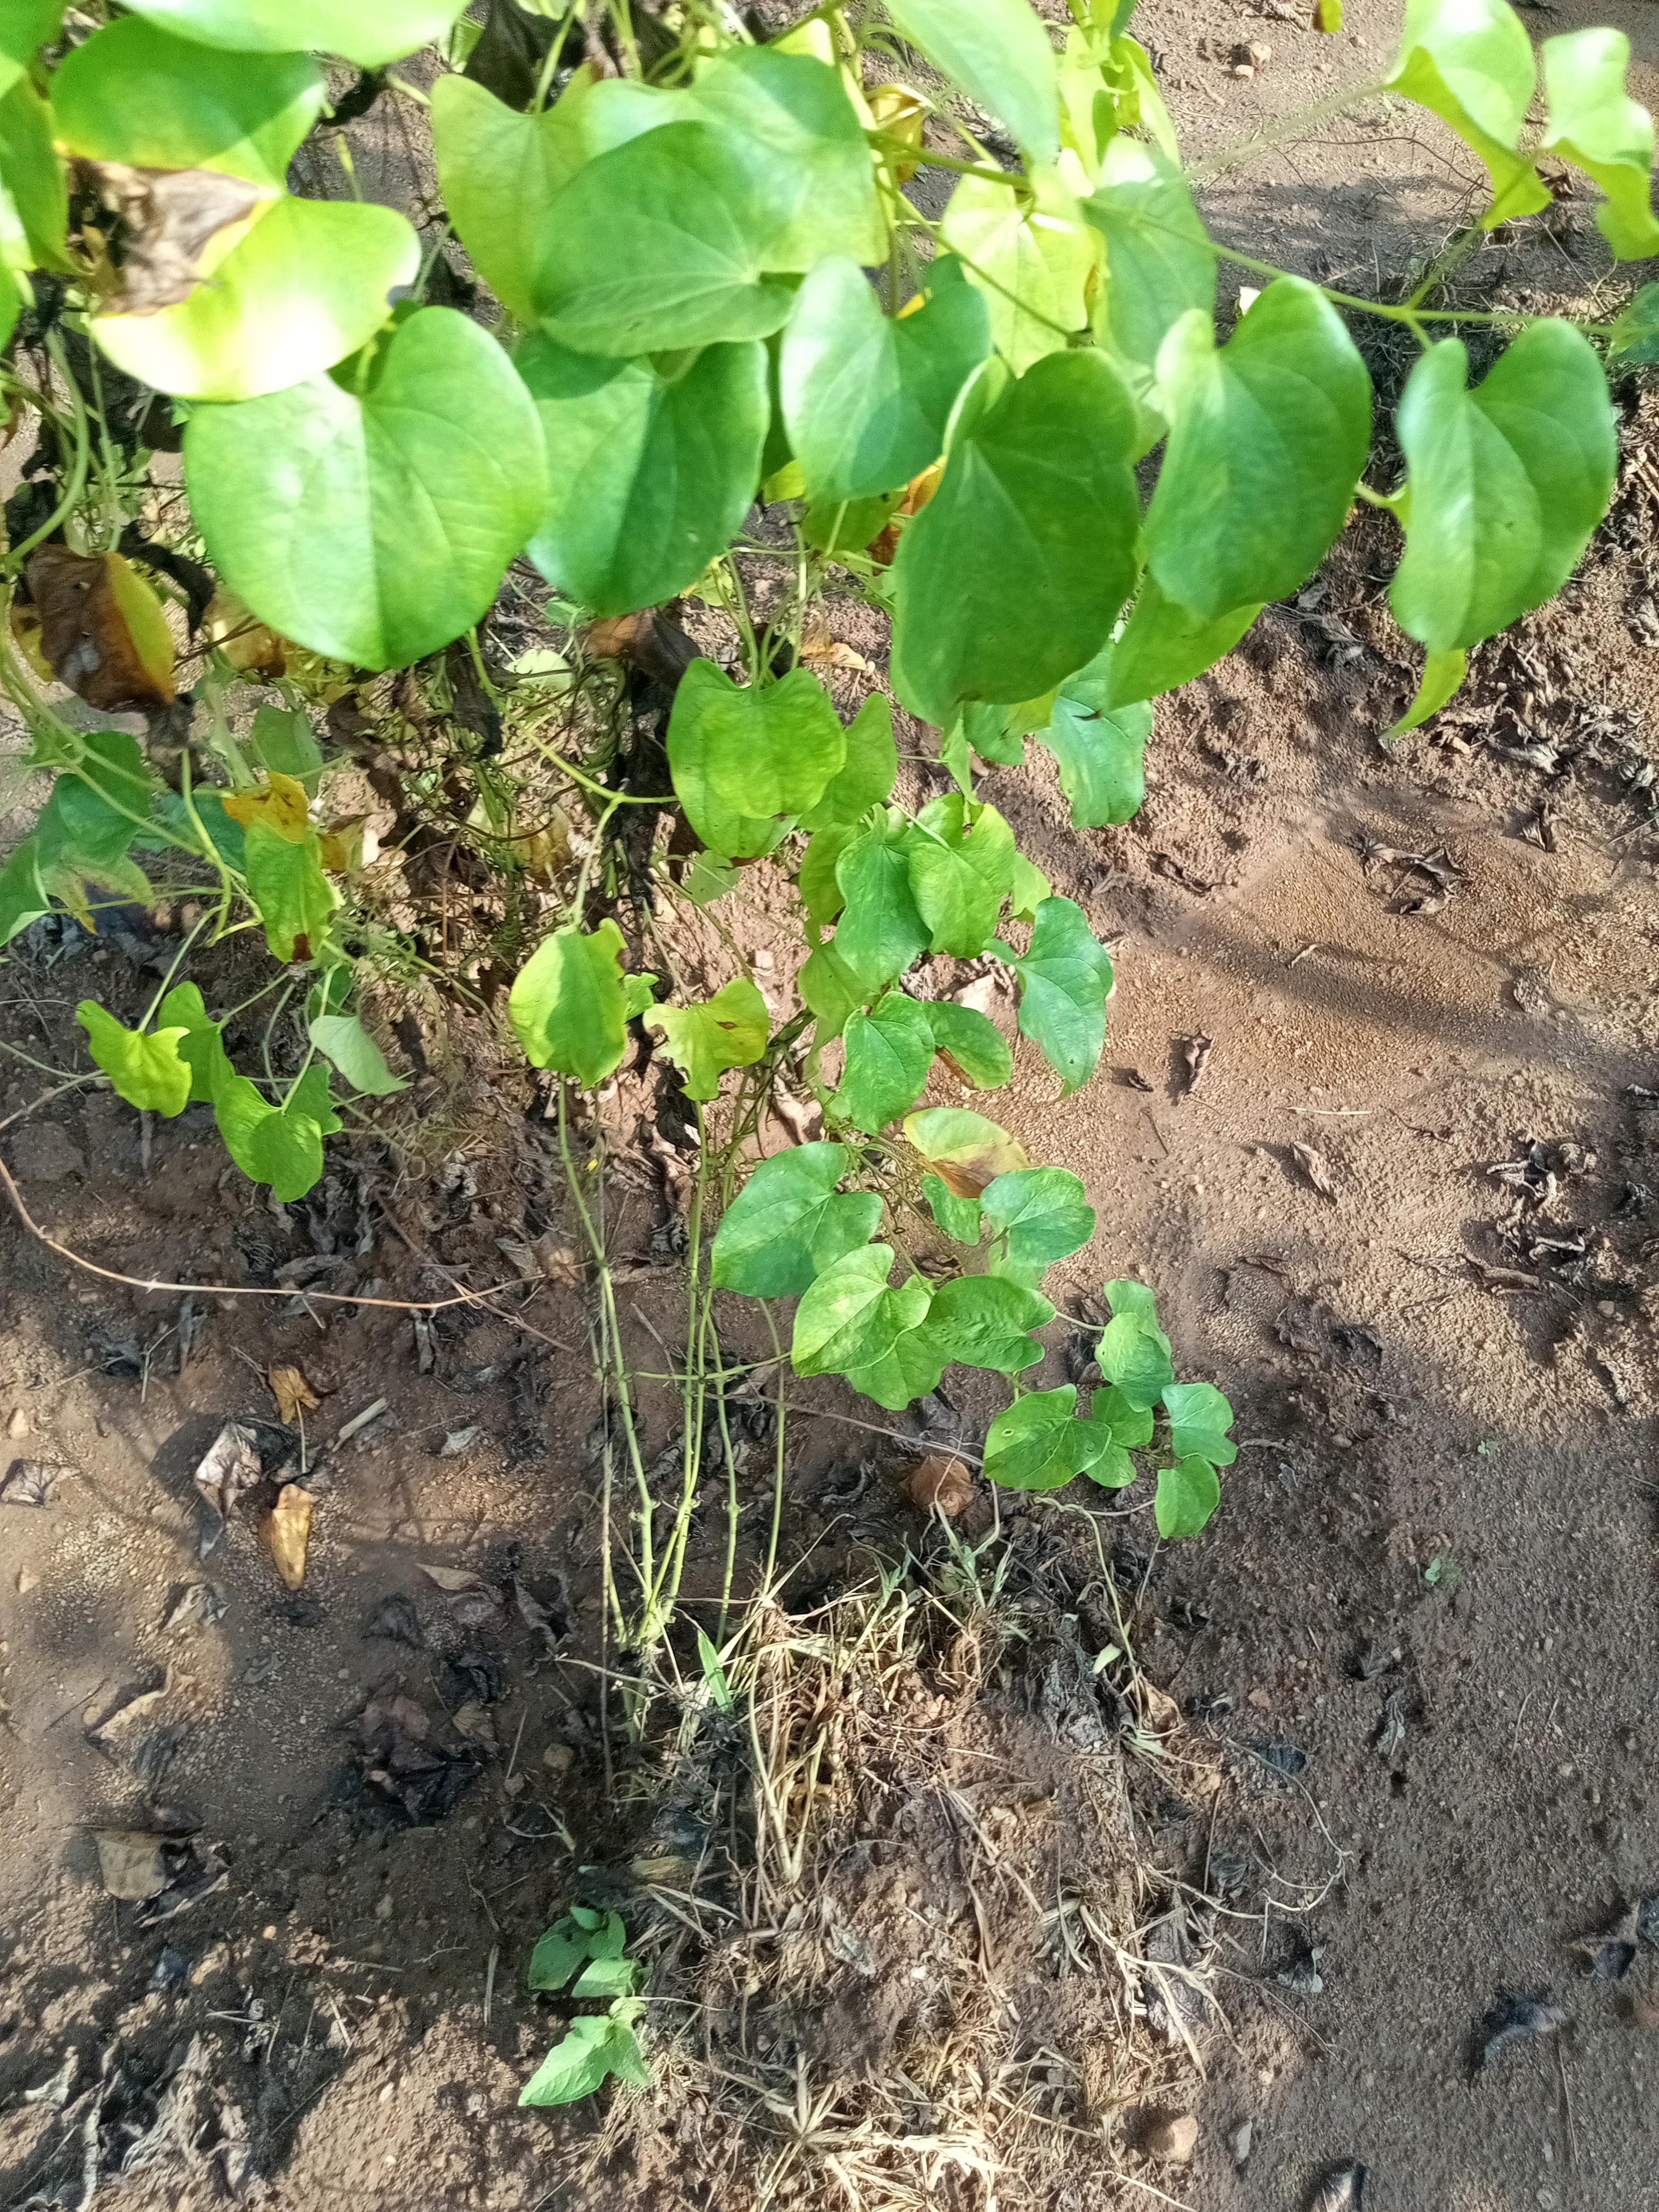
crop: yam
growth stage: maturity
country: Nigeria
